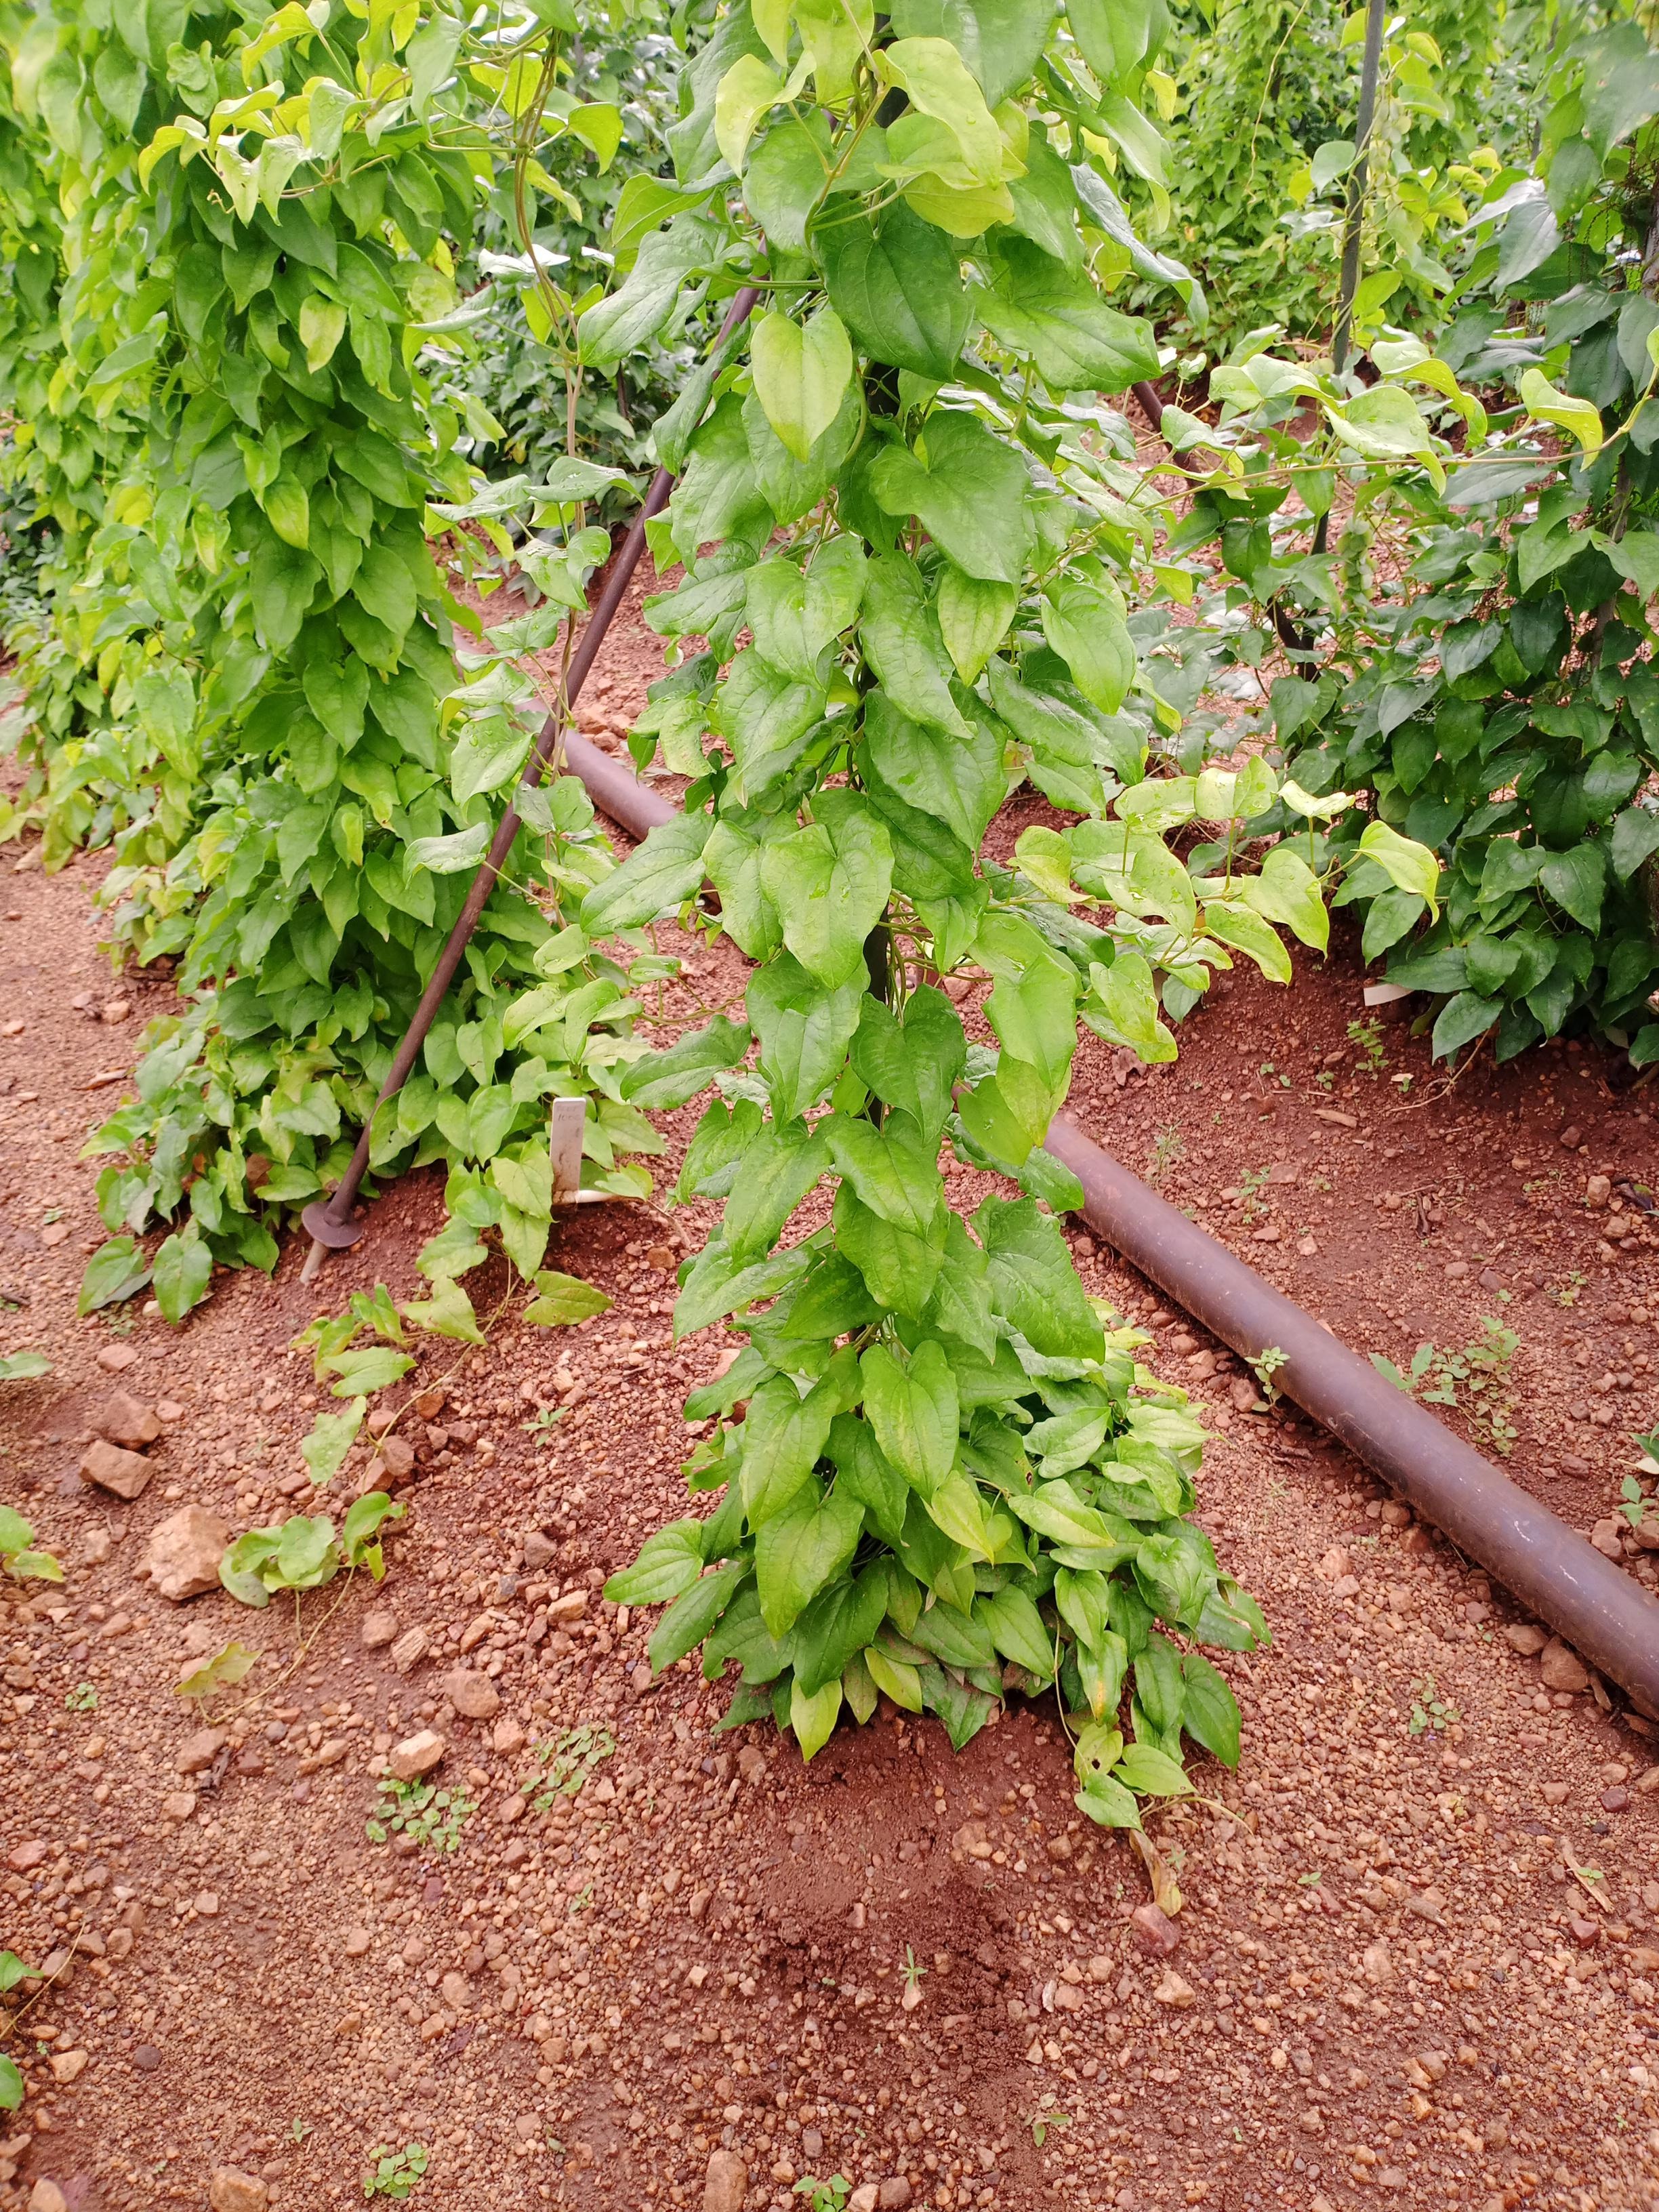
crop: yam
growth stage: vegetative
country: Nigeria
